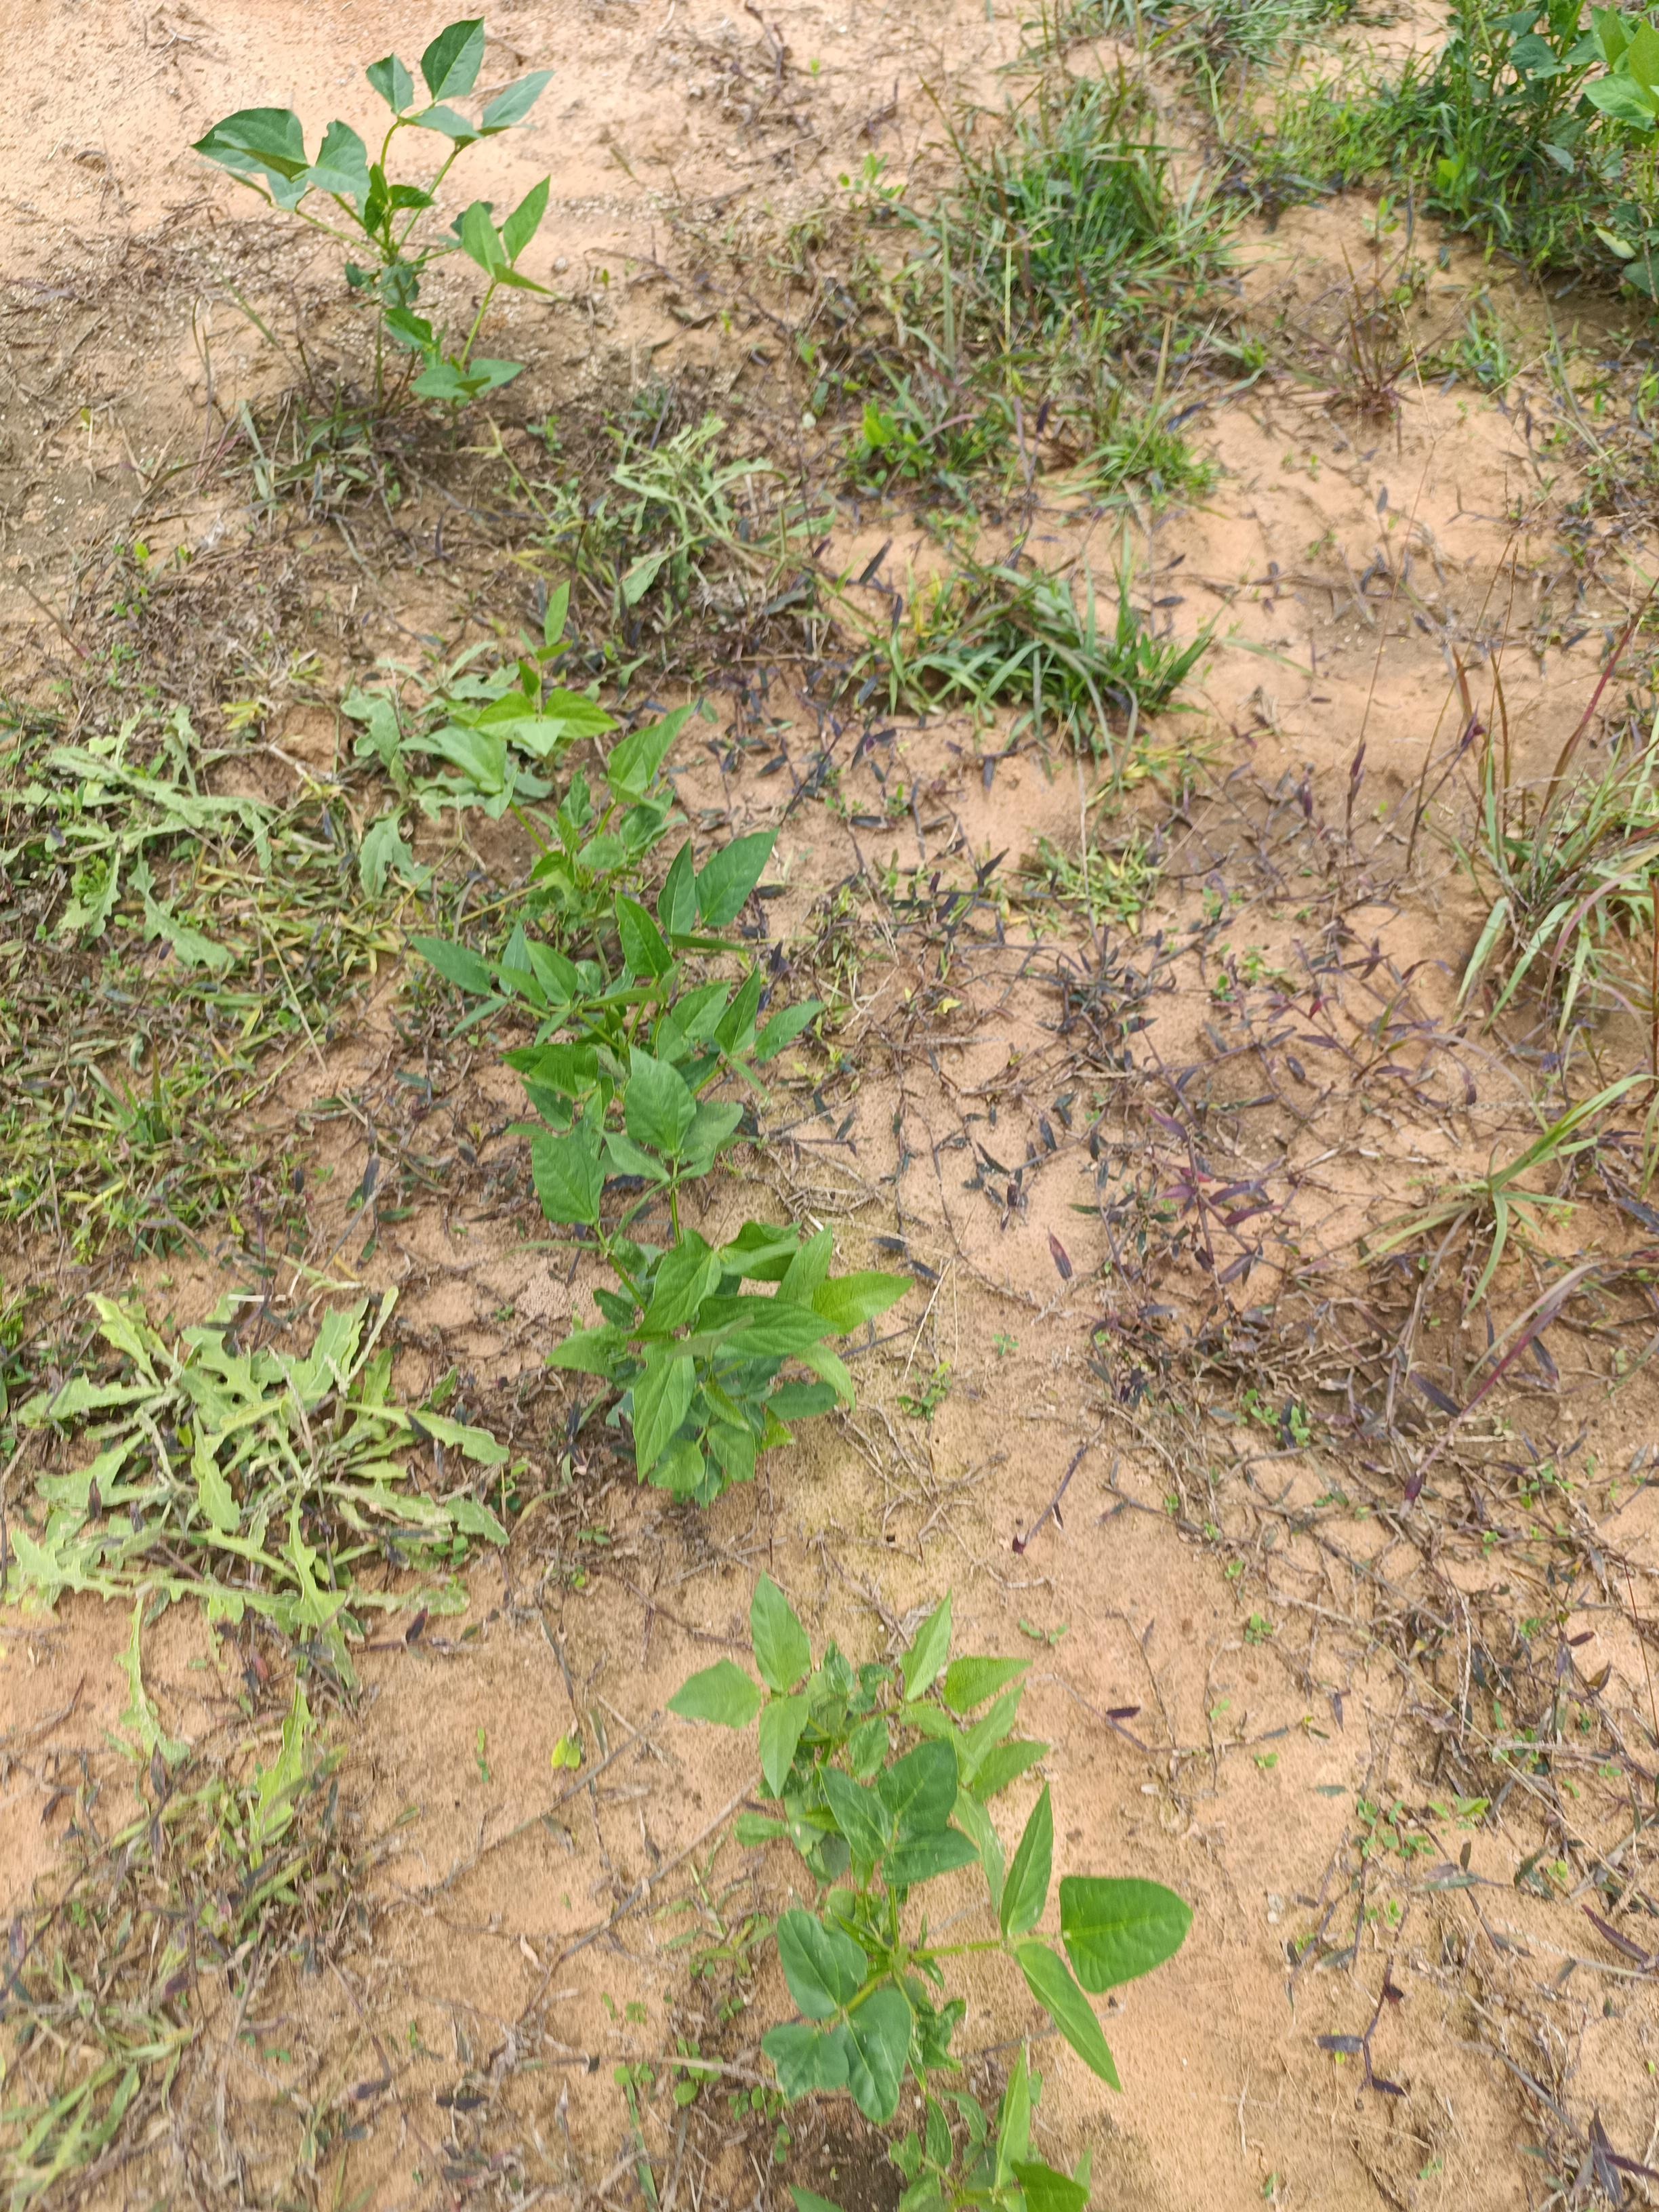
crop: cowpea
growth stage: emergence
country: Nigeria
